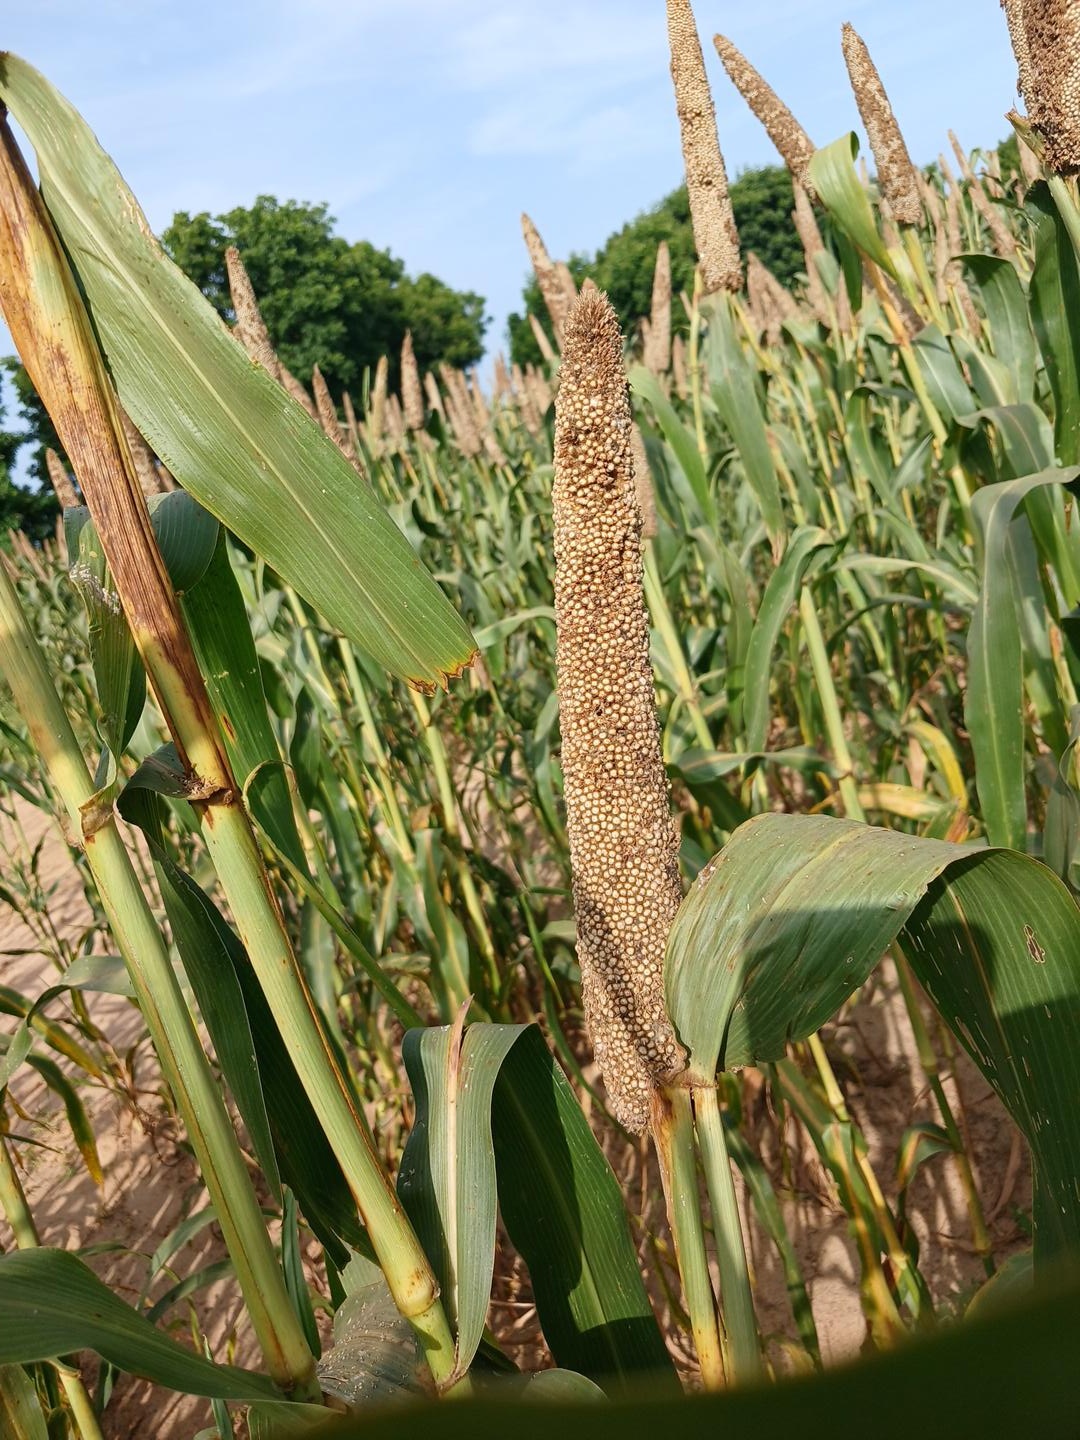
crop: pearl millet
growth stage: maturity
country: Senegal
